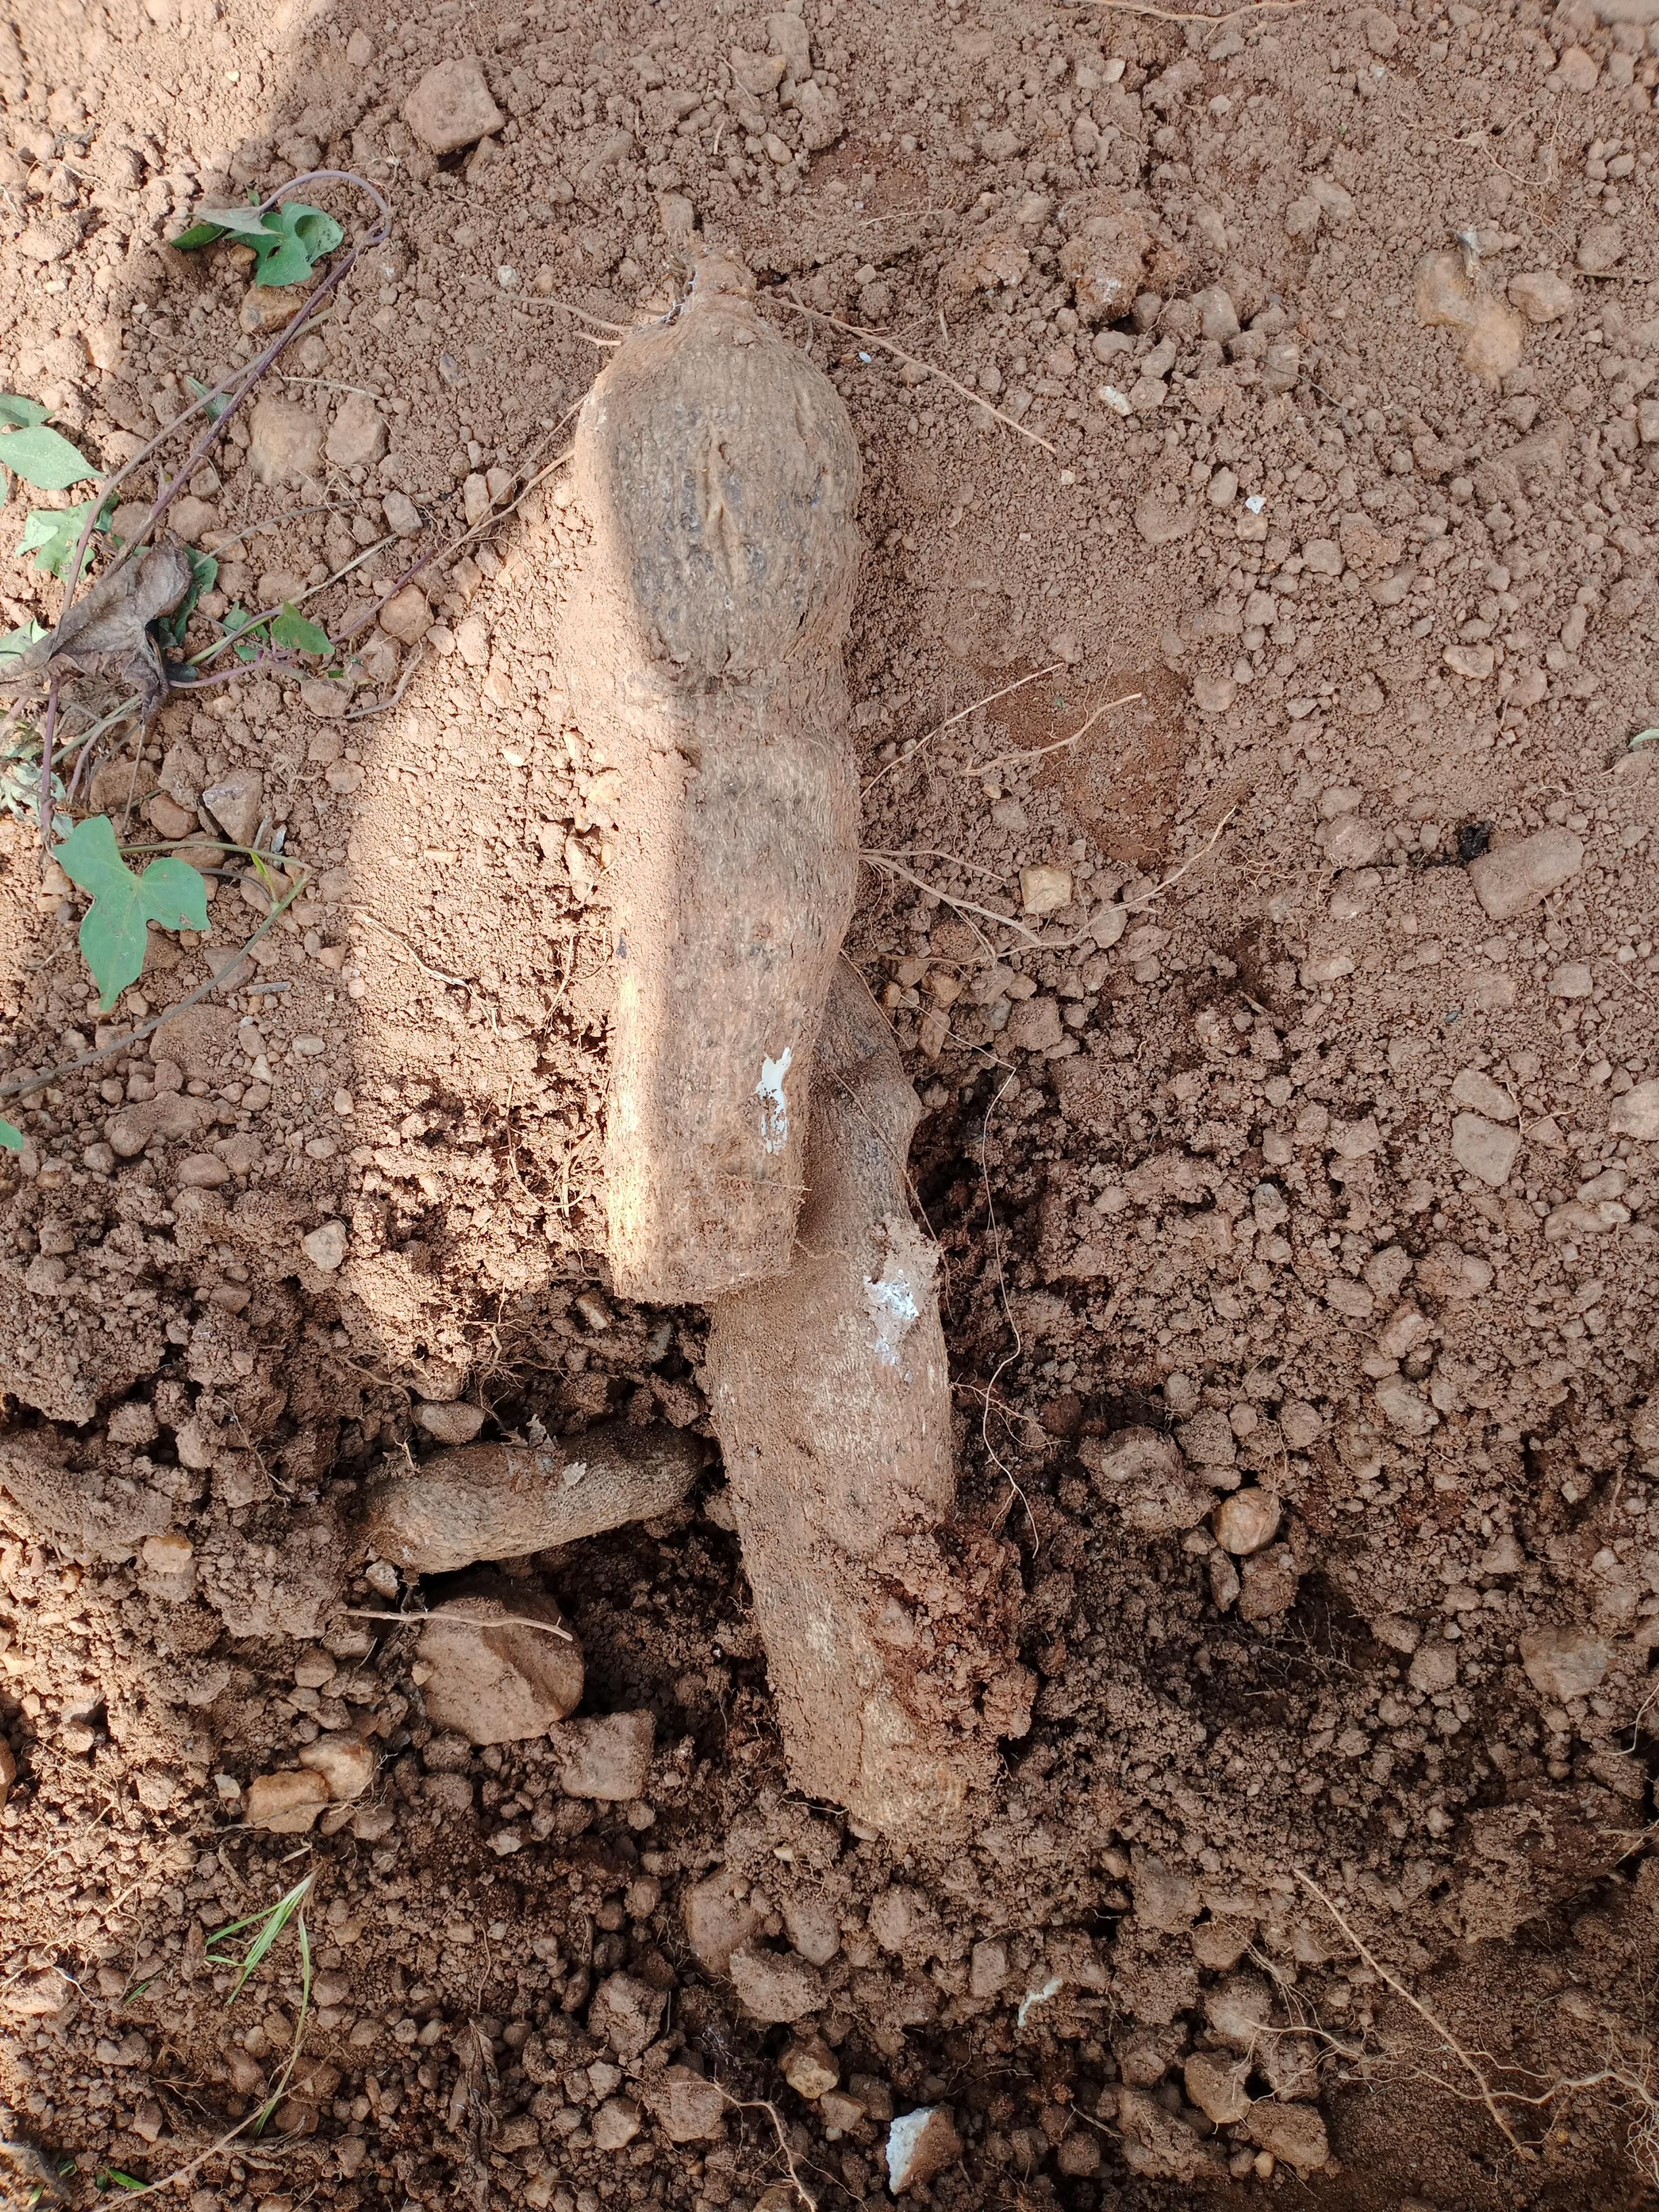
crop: yam
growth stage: harvest
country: Nigeria
